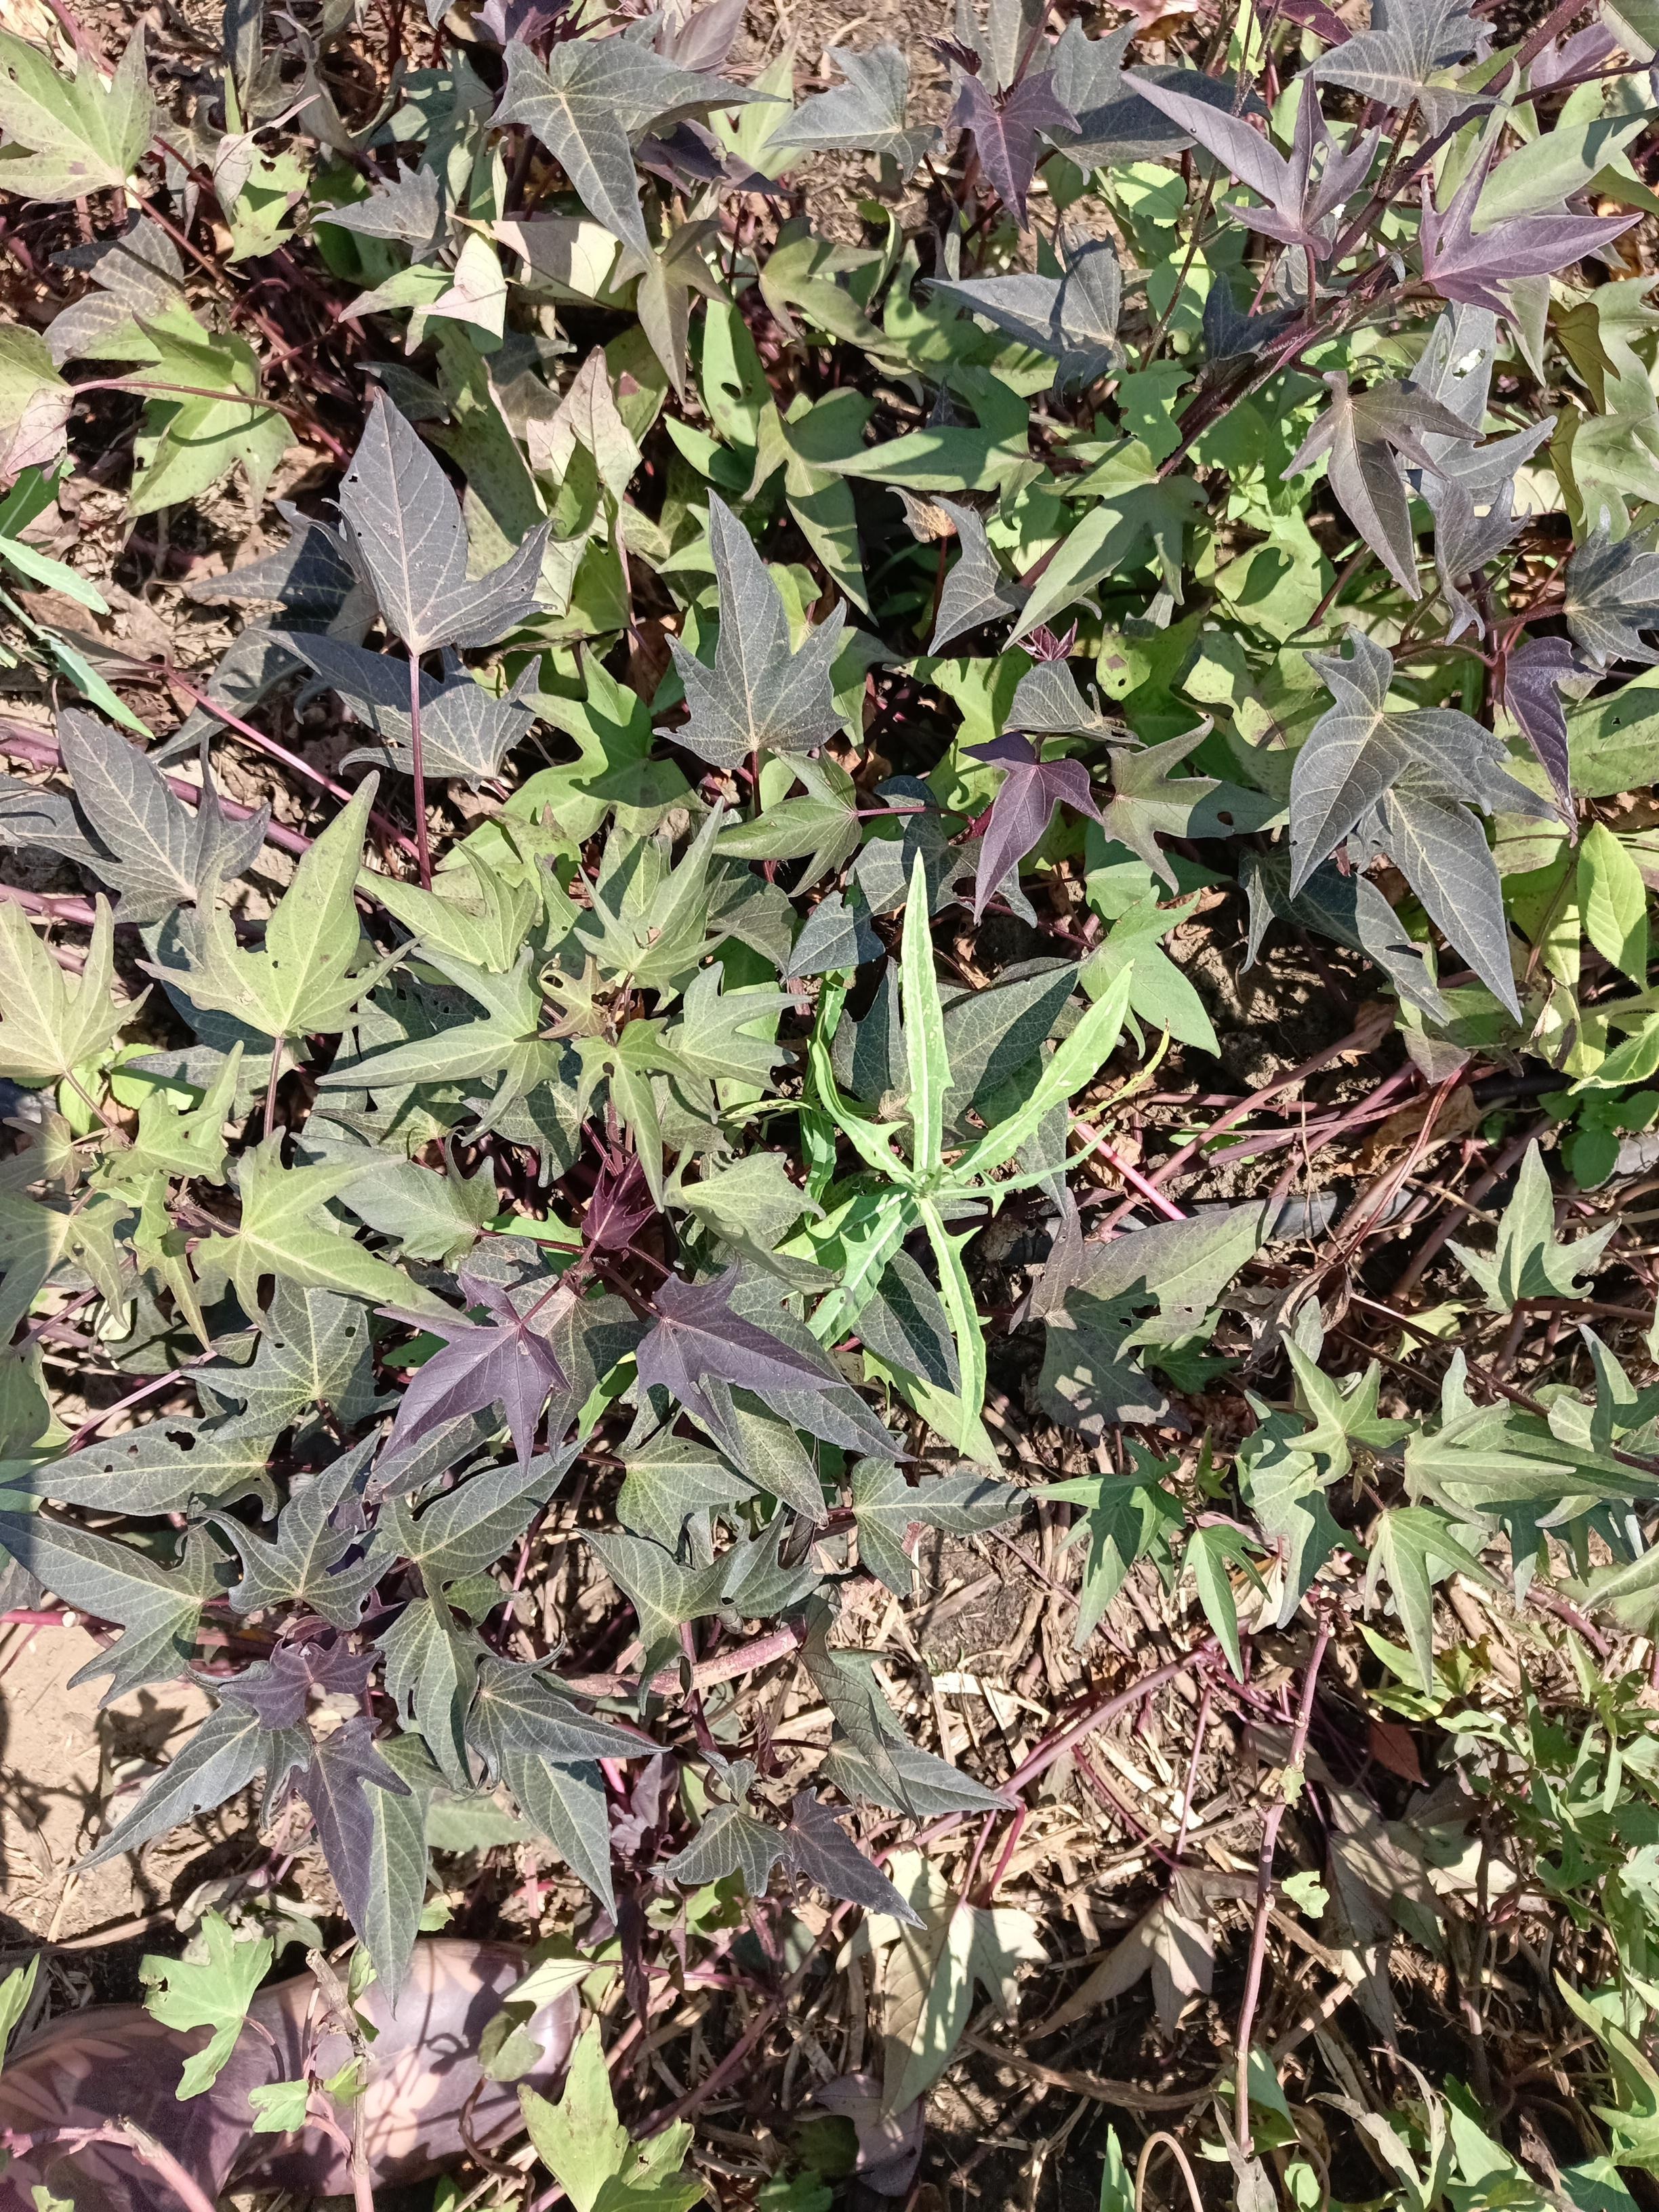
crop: sweet potato
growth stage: flowering
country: Tanzania
